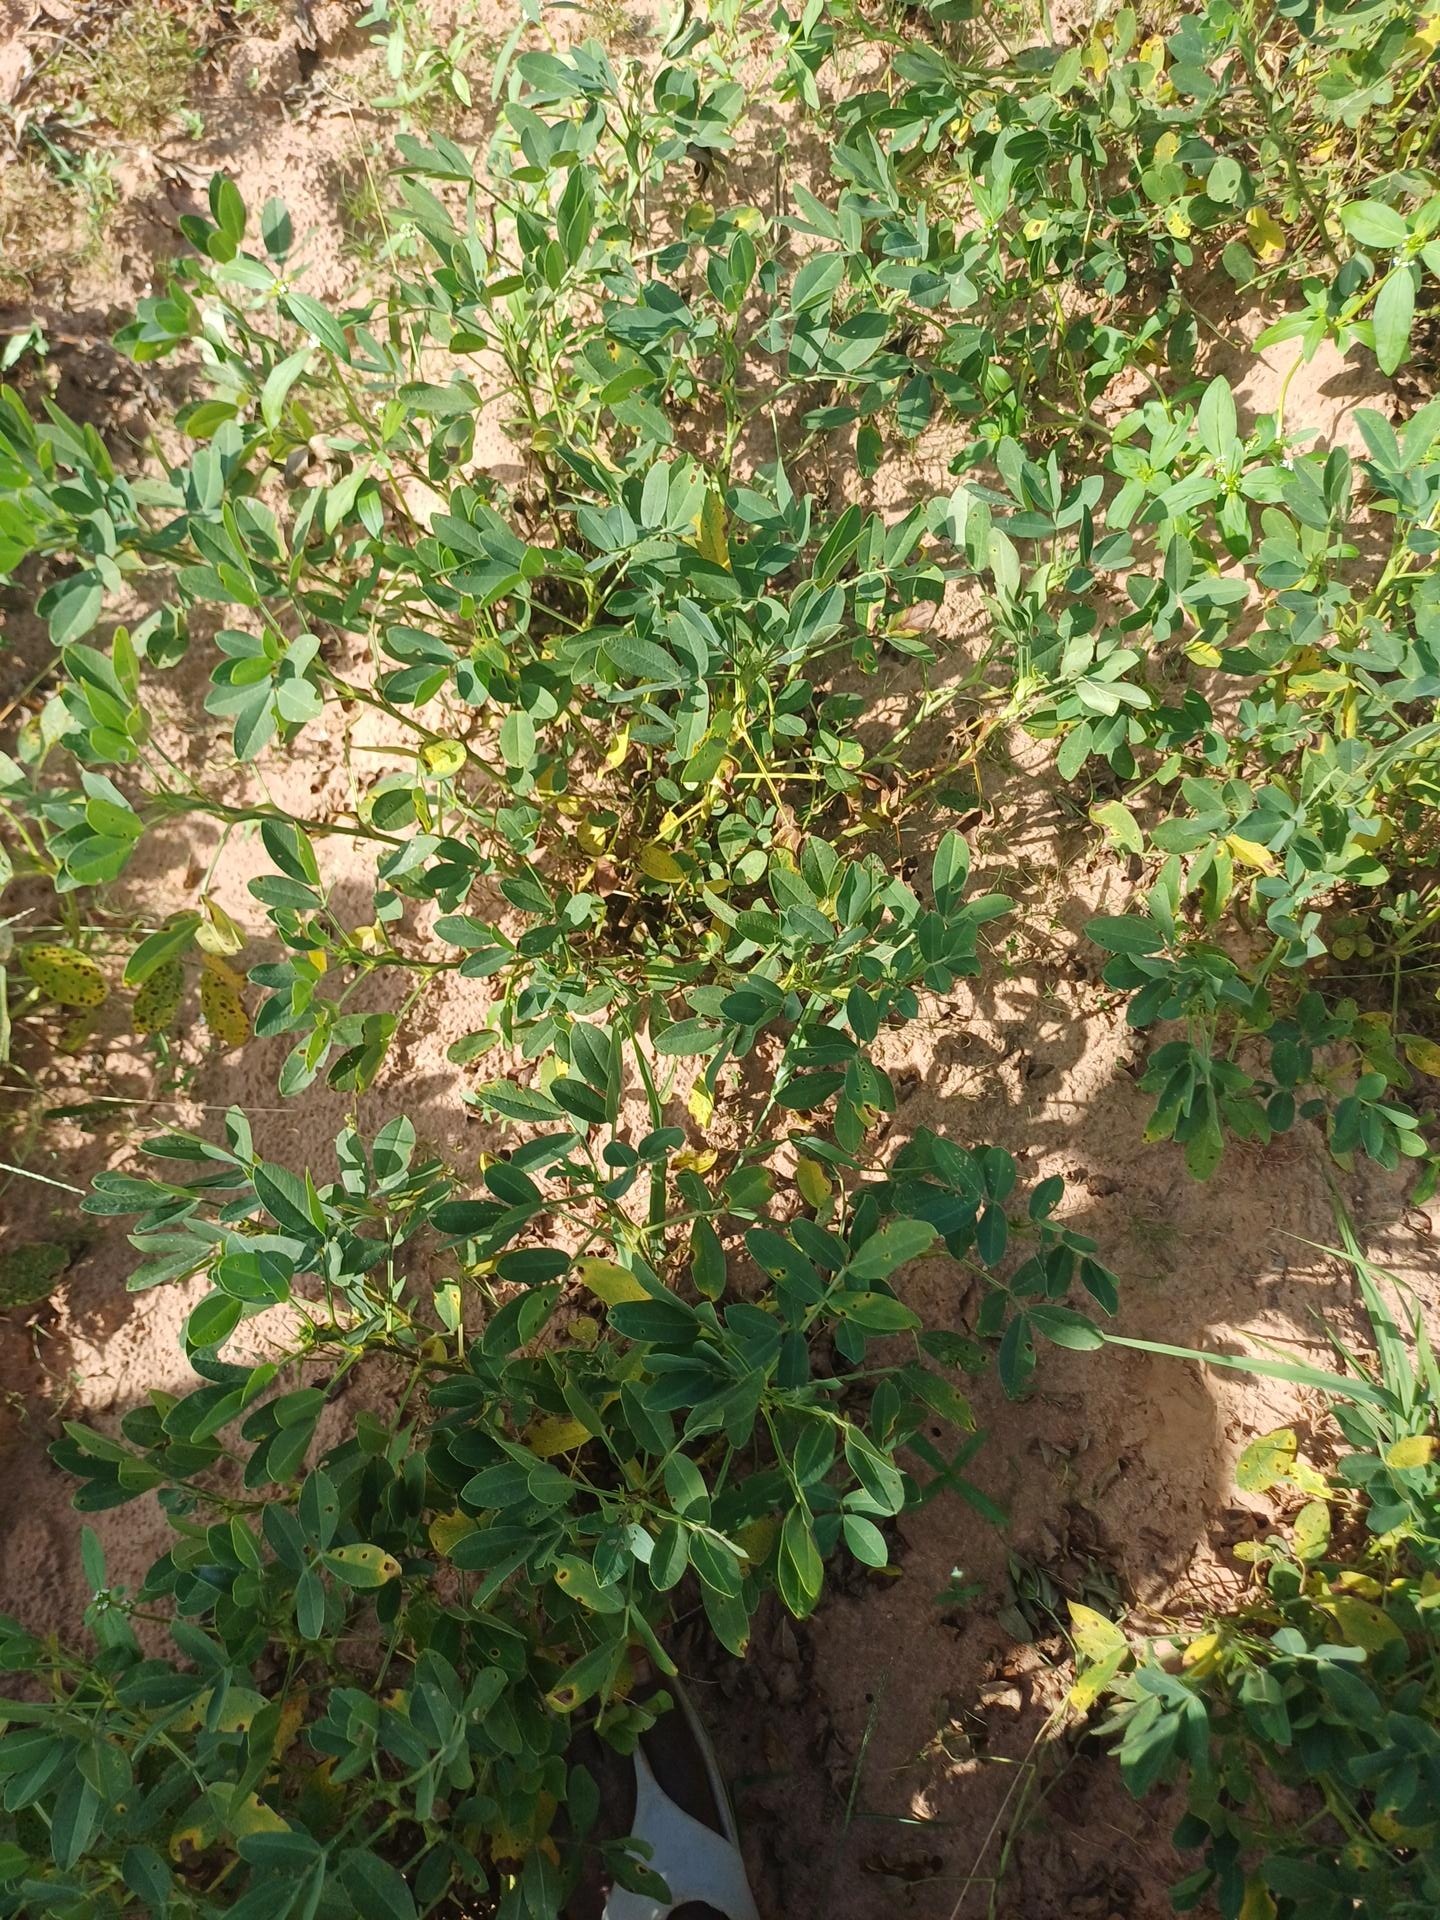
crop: groundnut
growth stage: flowering
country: Senegal
